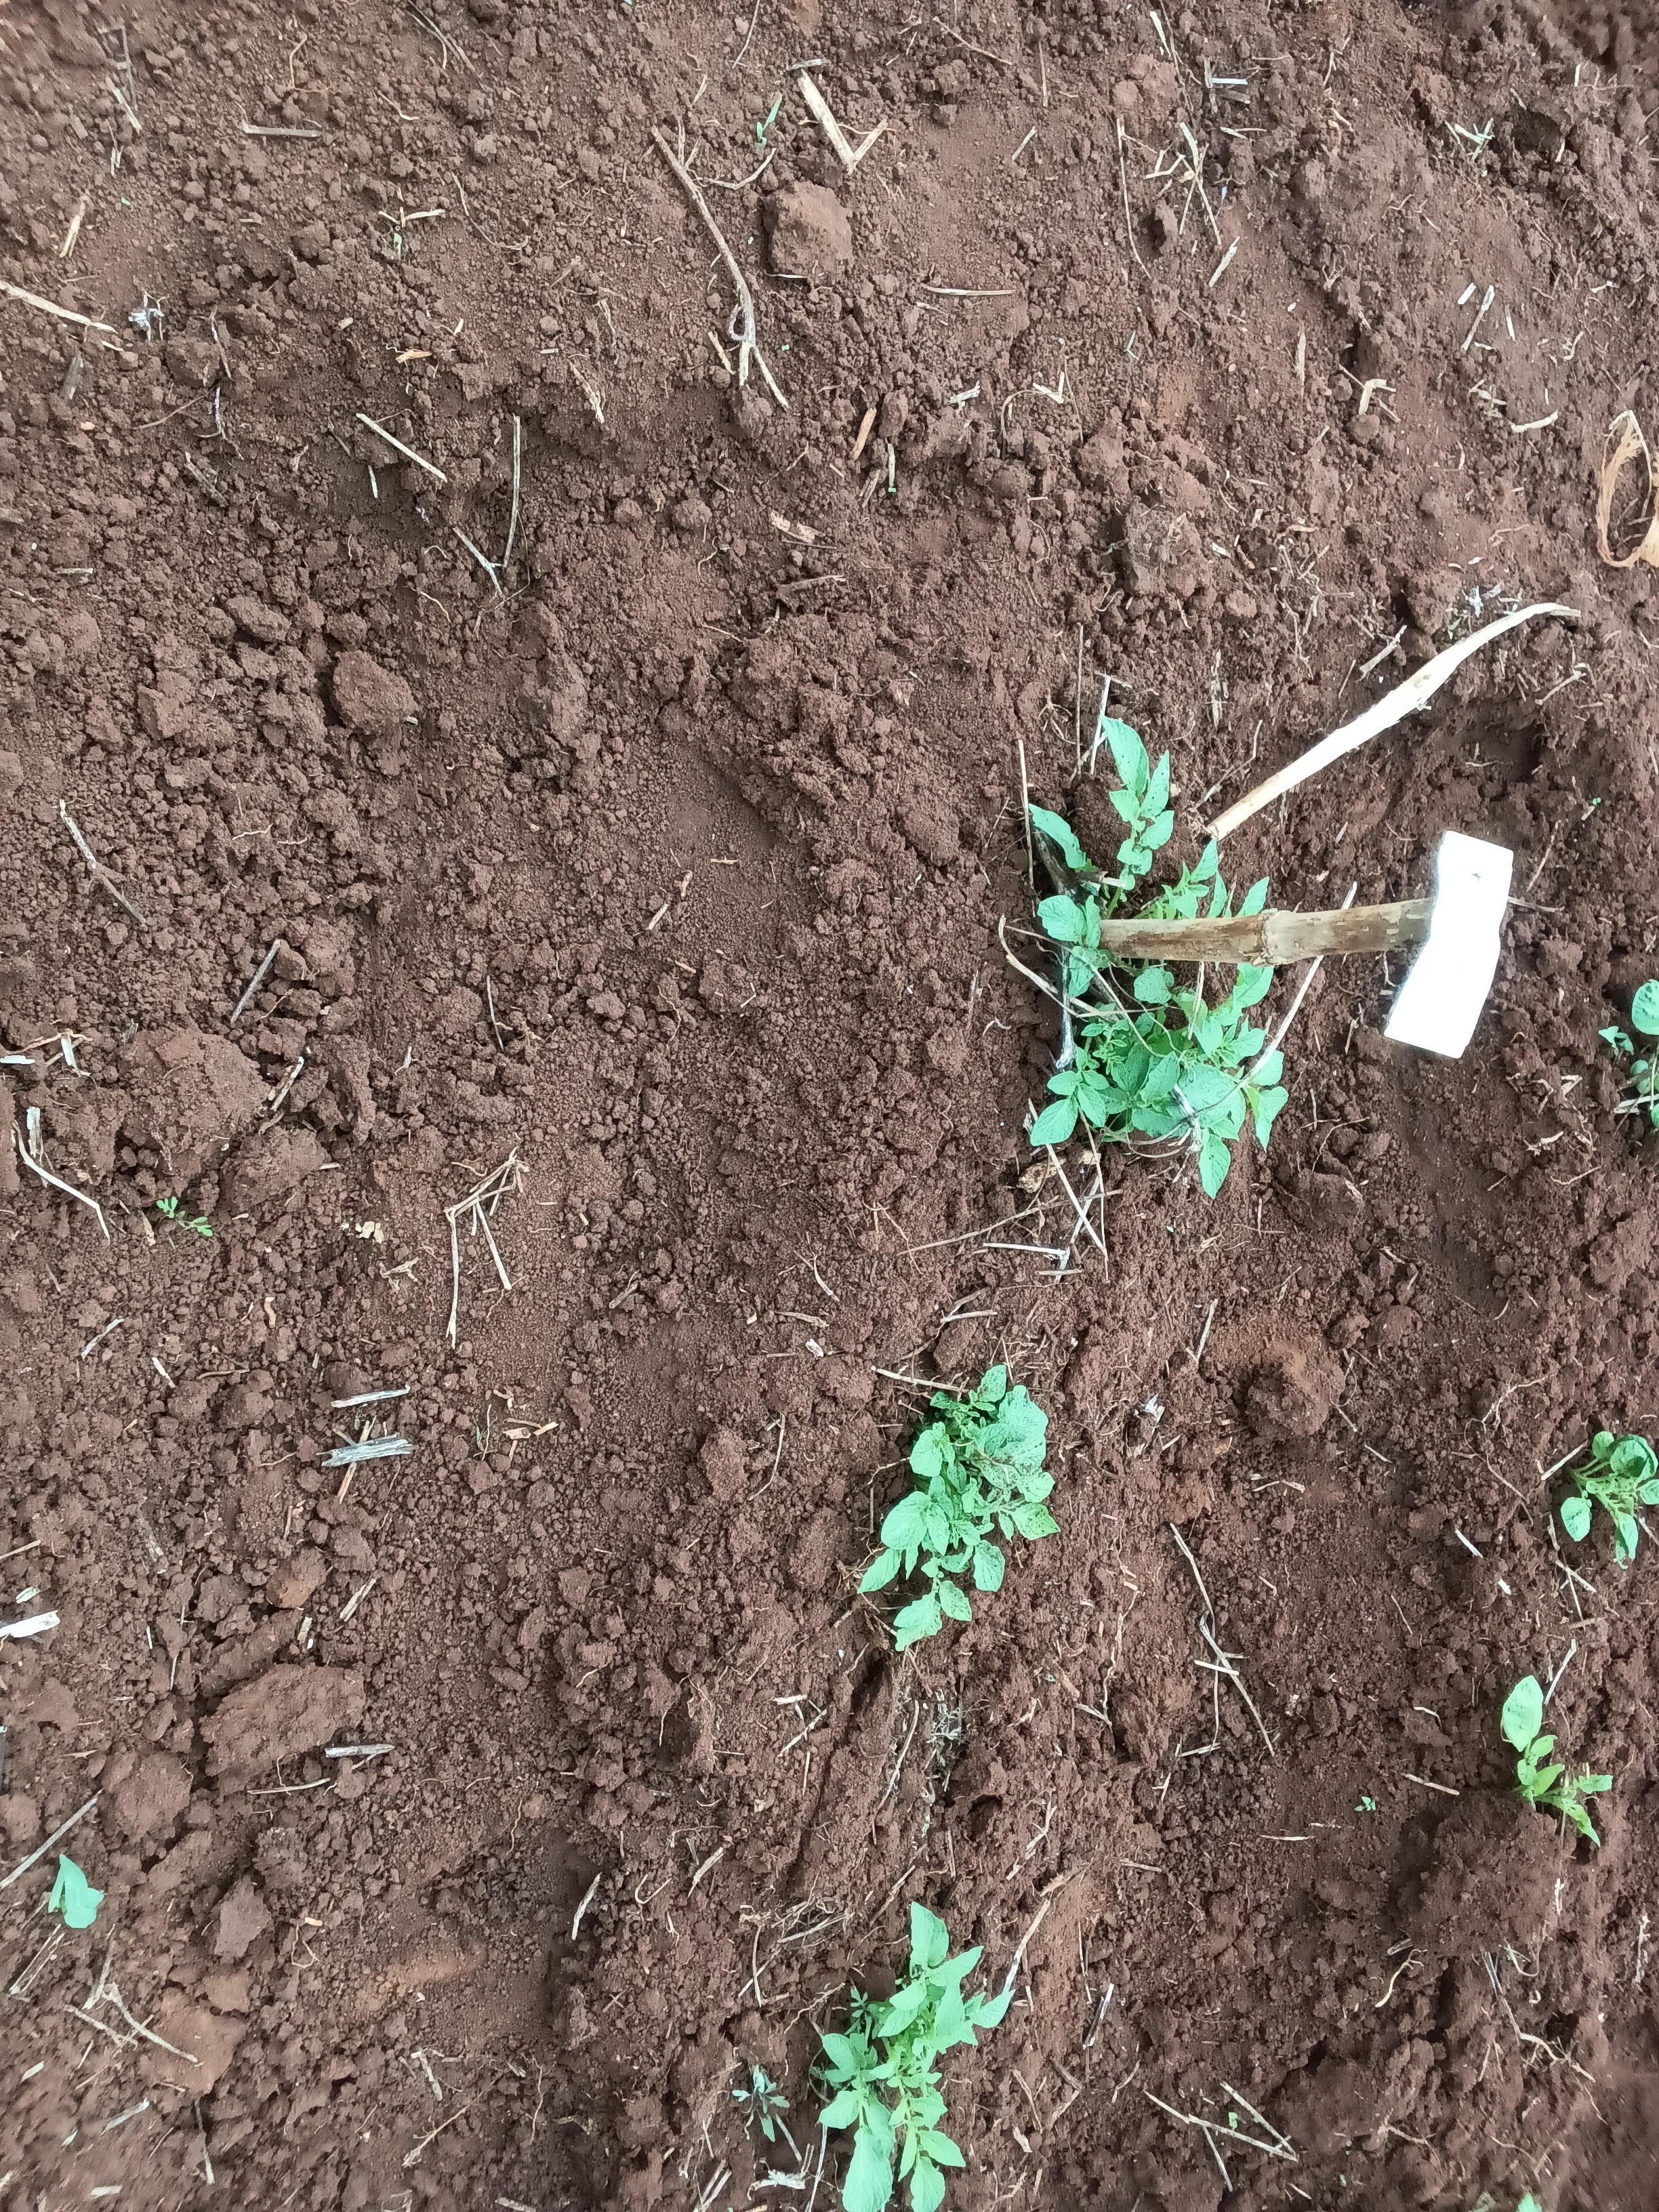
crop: potato
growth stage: emergence
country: Kenya
